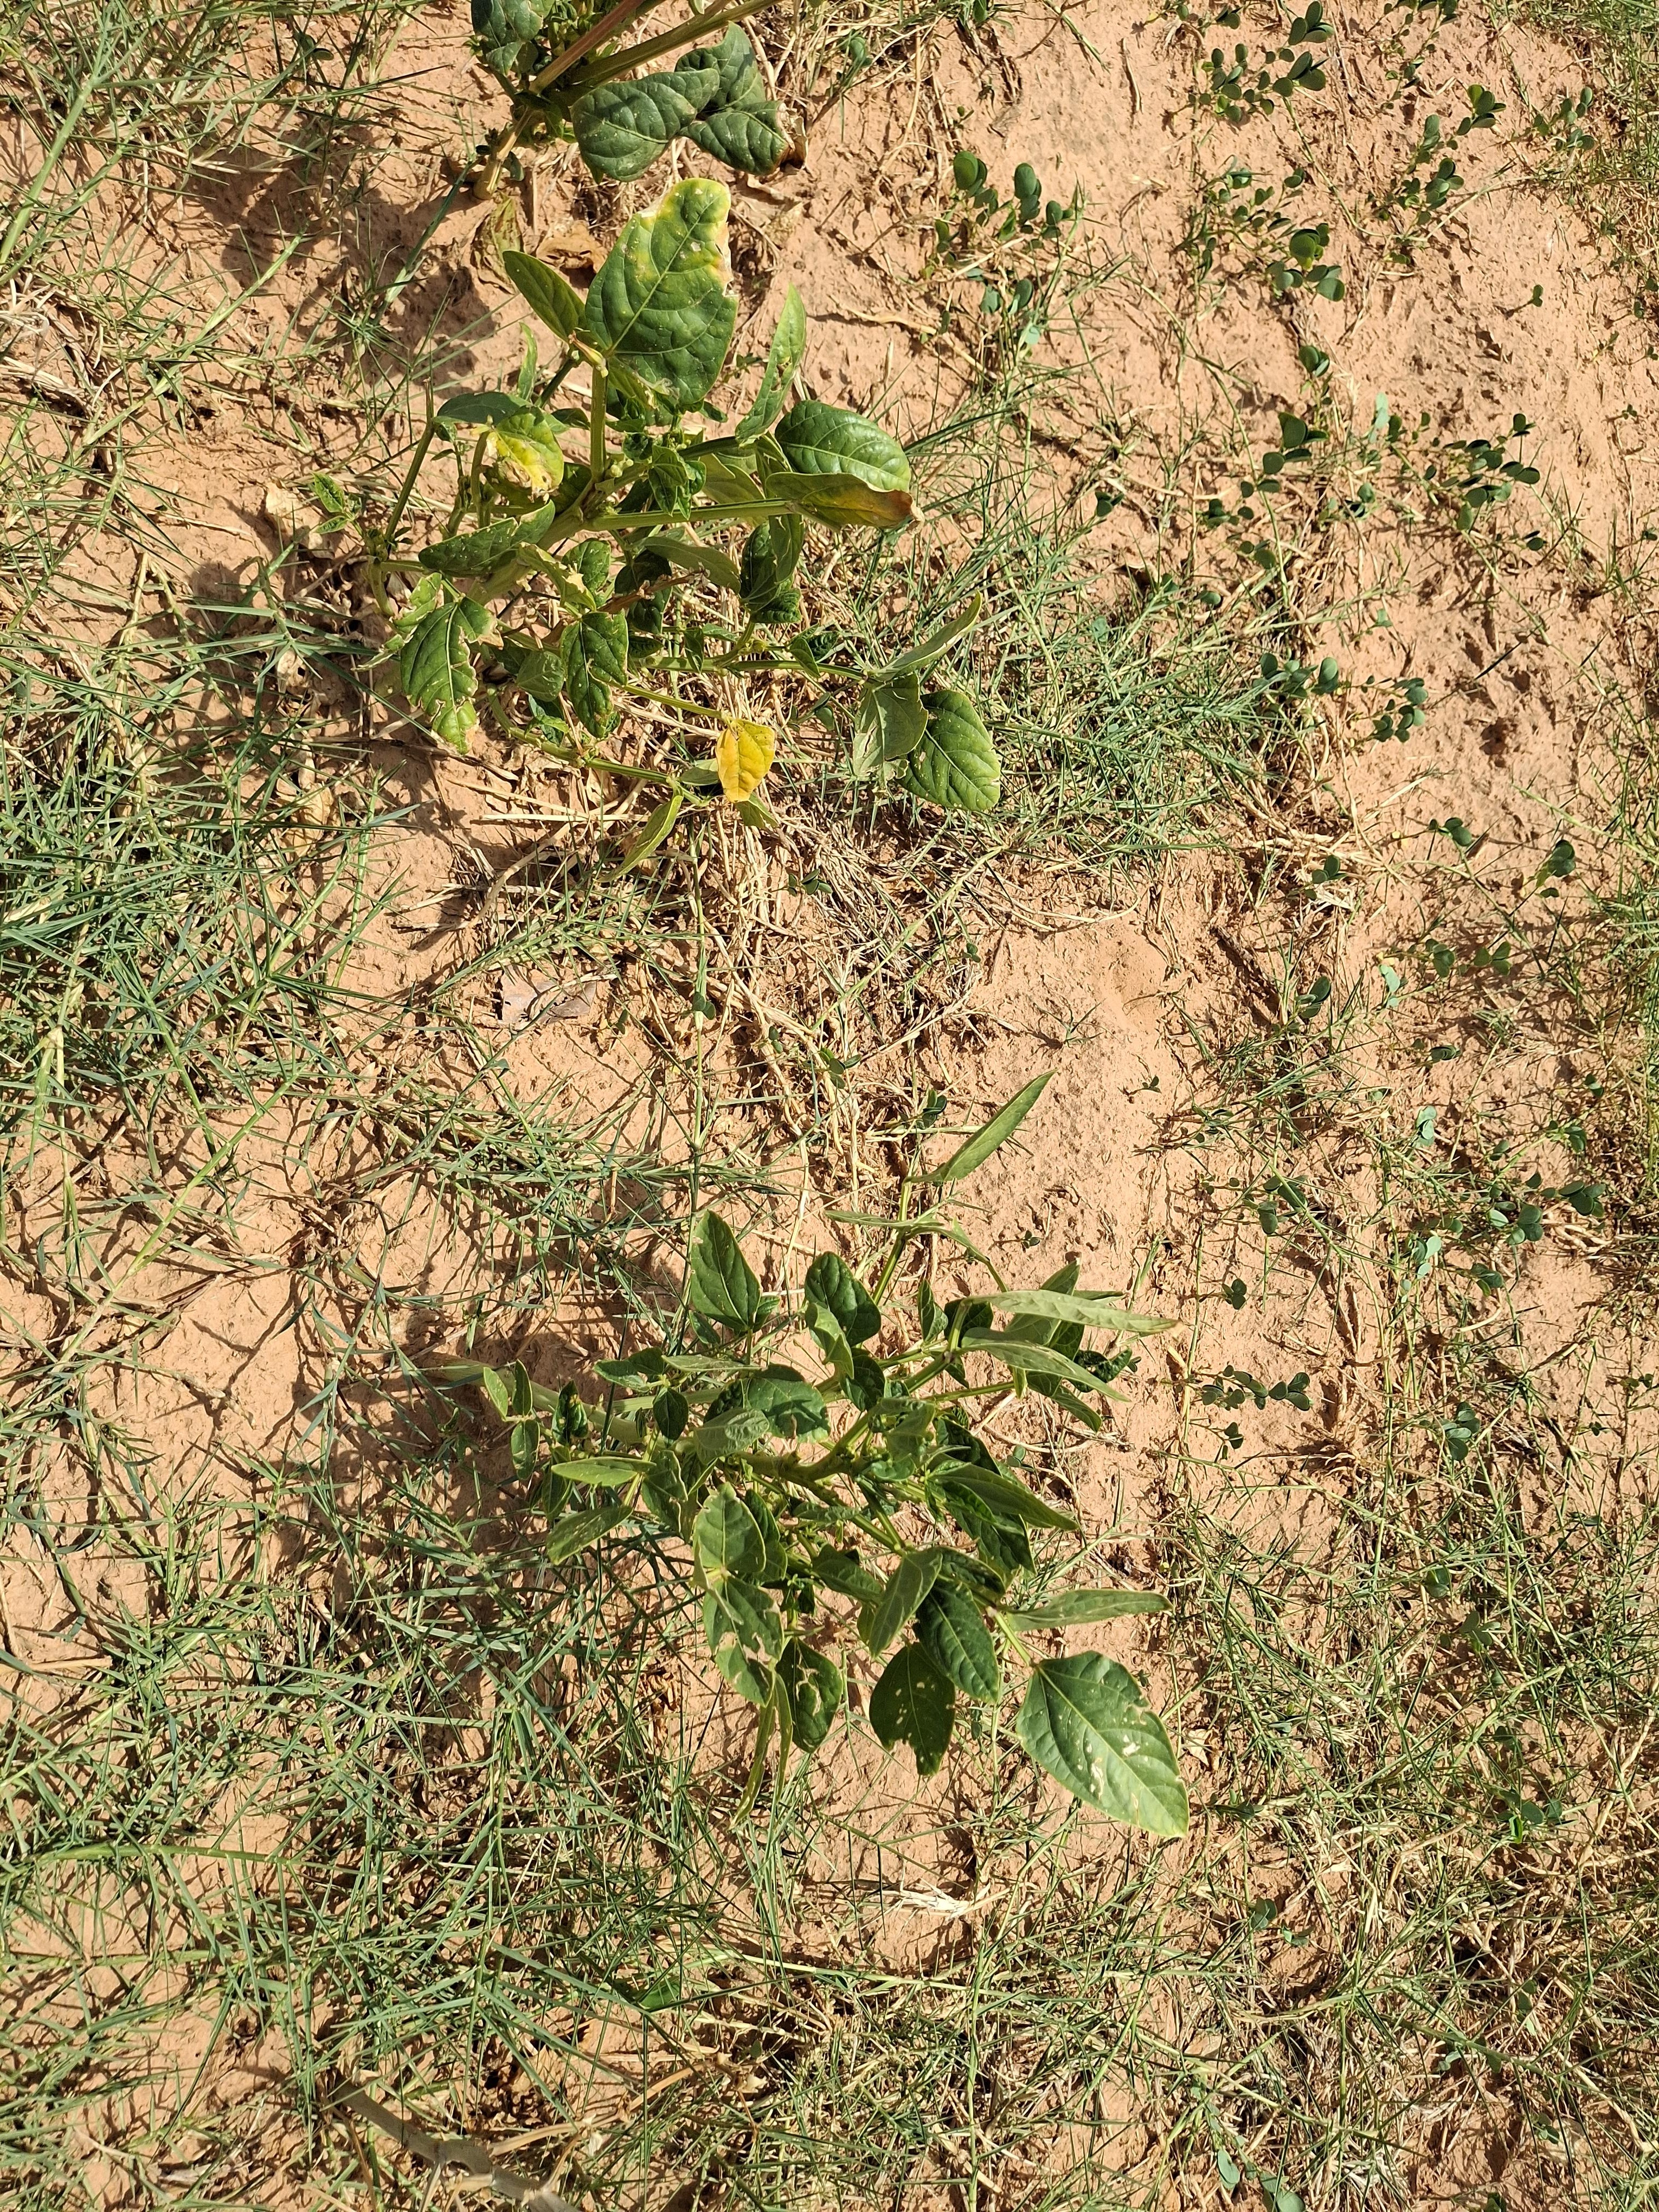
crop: cowpea
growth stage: harvest maturity
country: Nigeria
